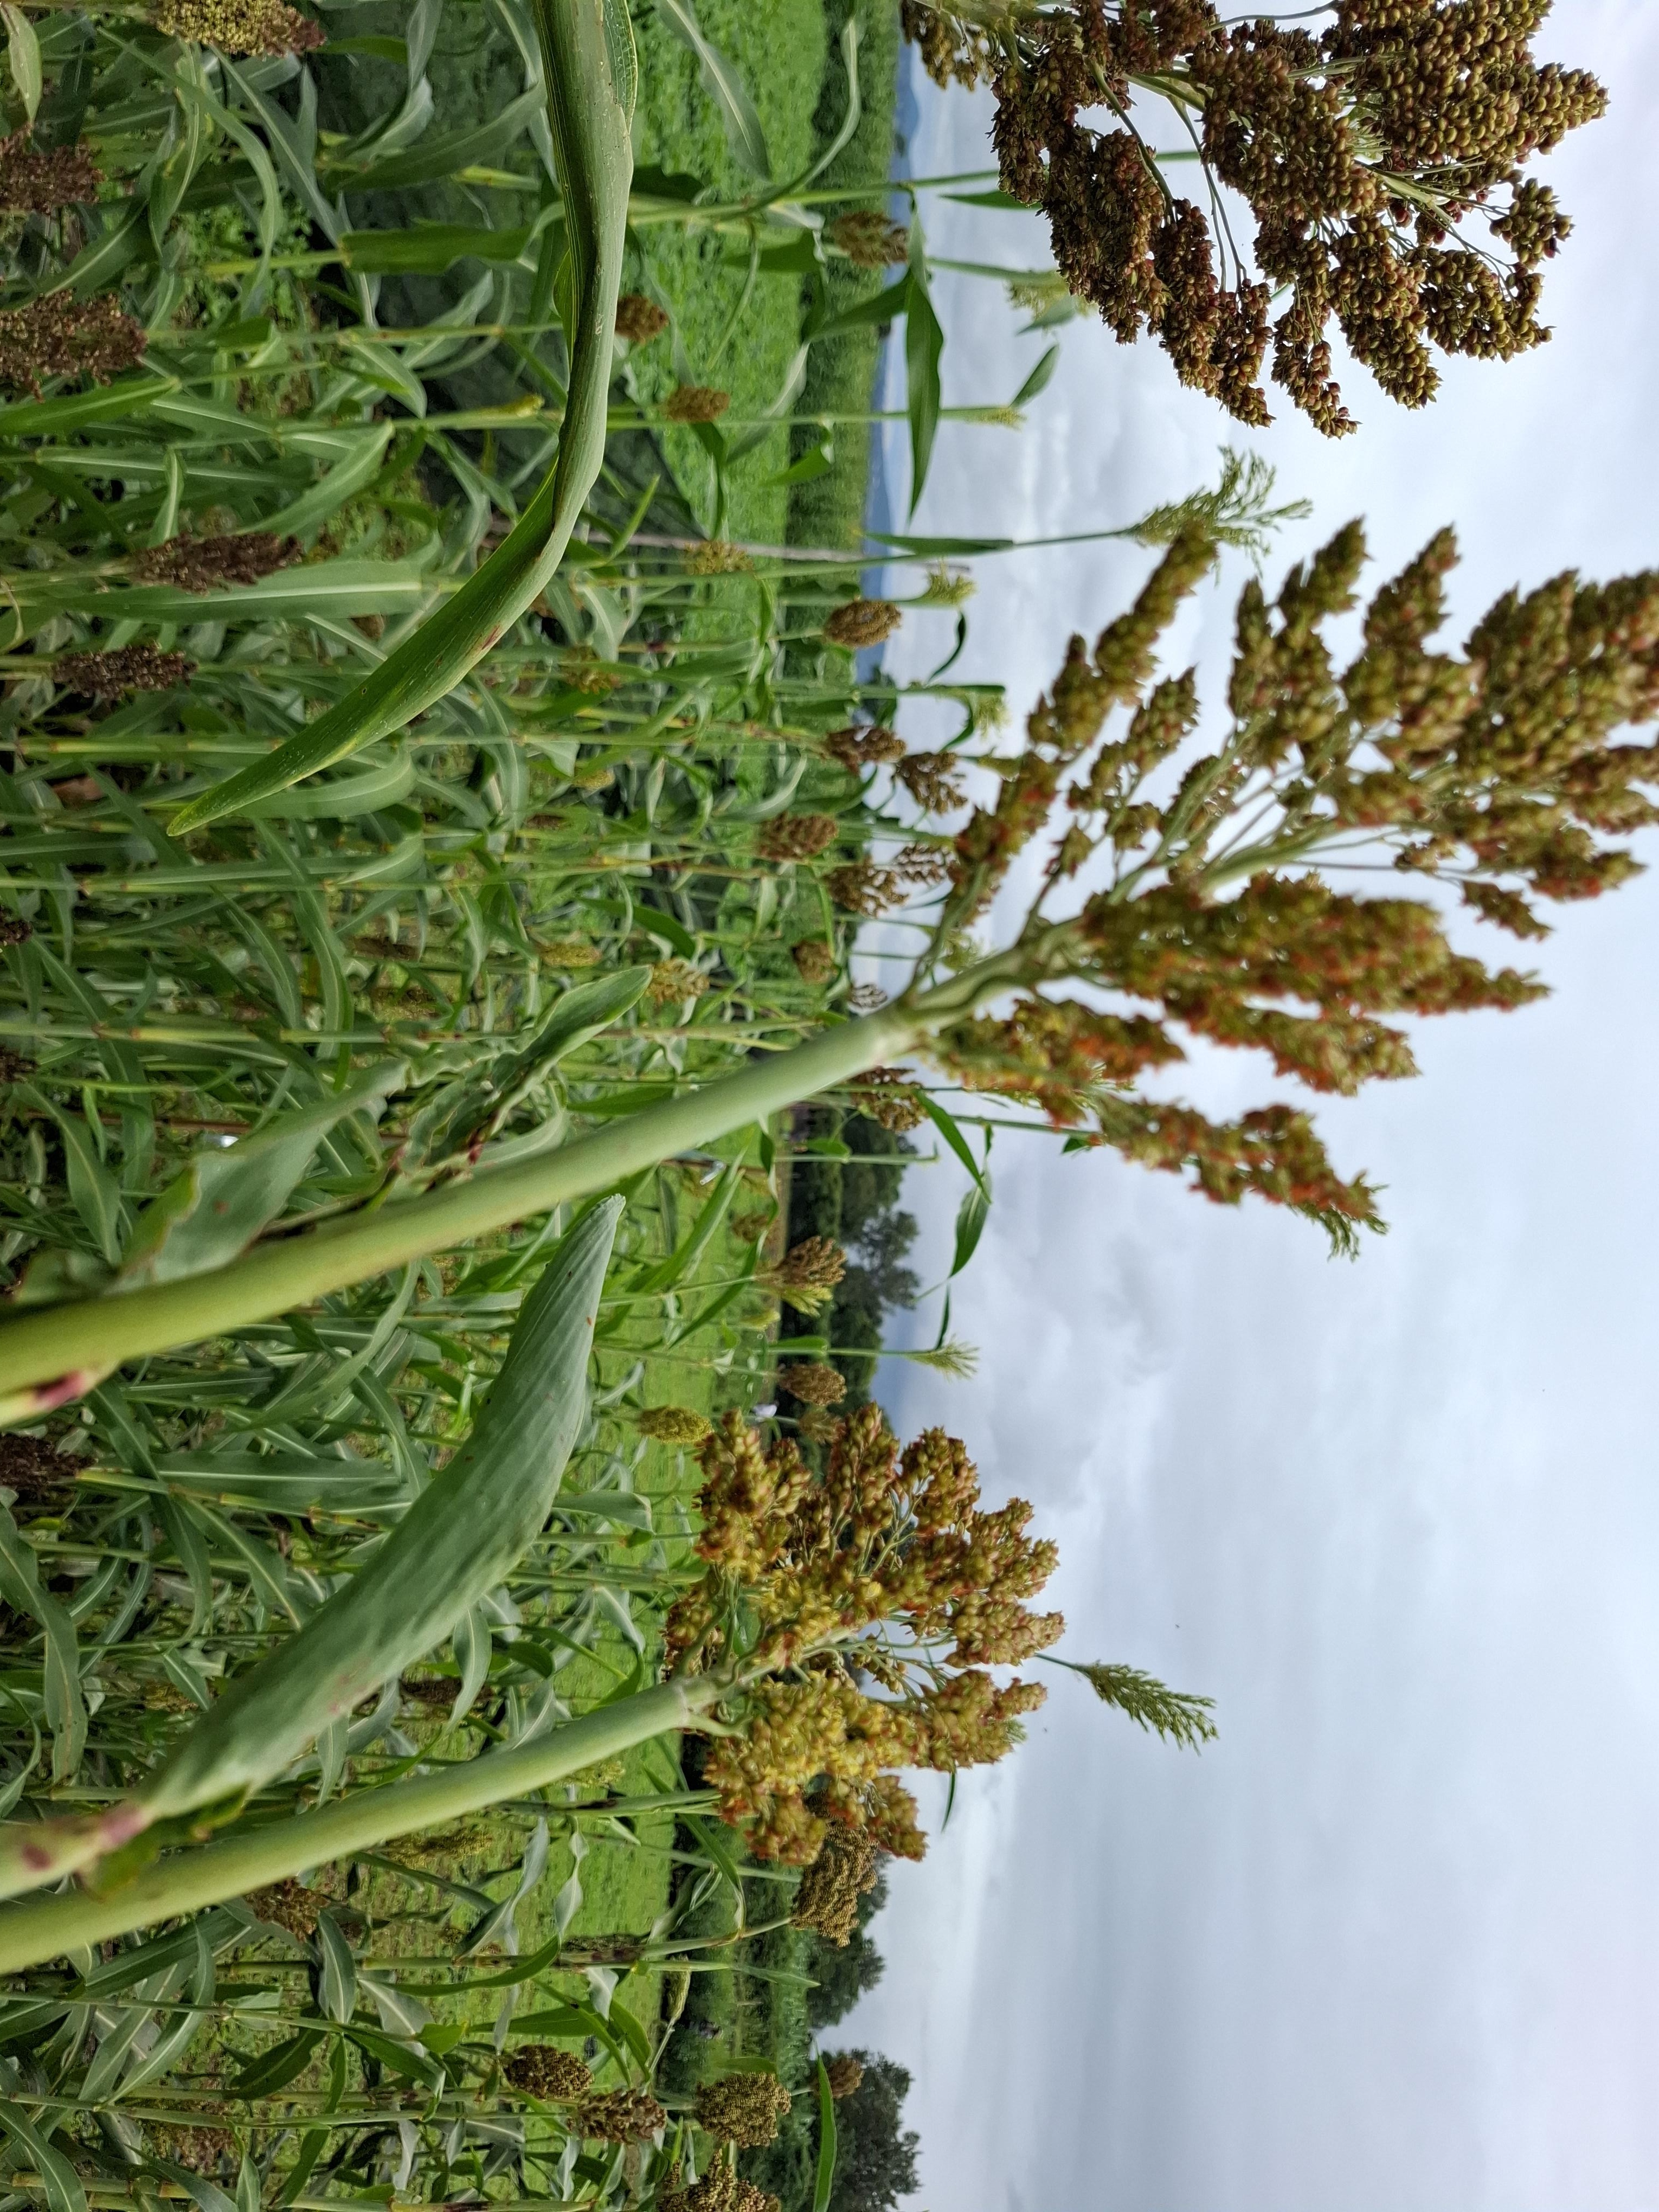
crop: sorghum
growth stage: filling grain
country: Tanzania
